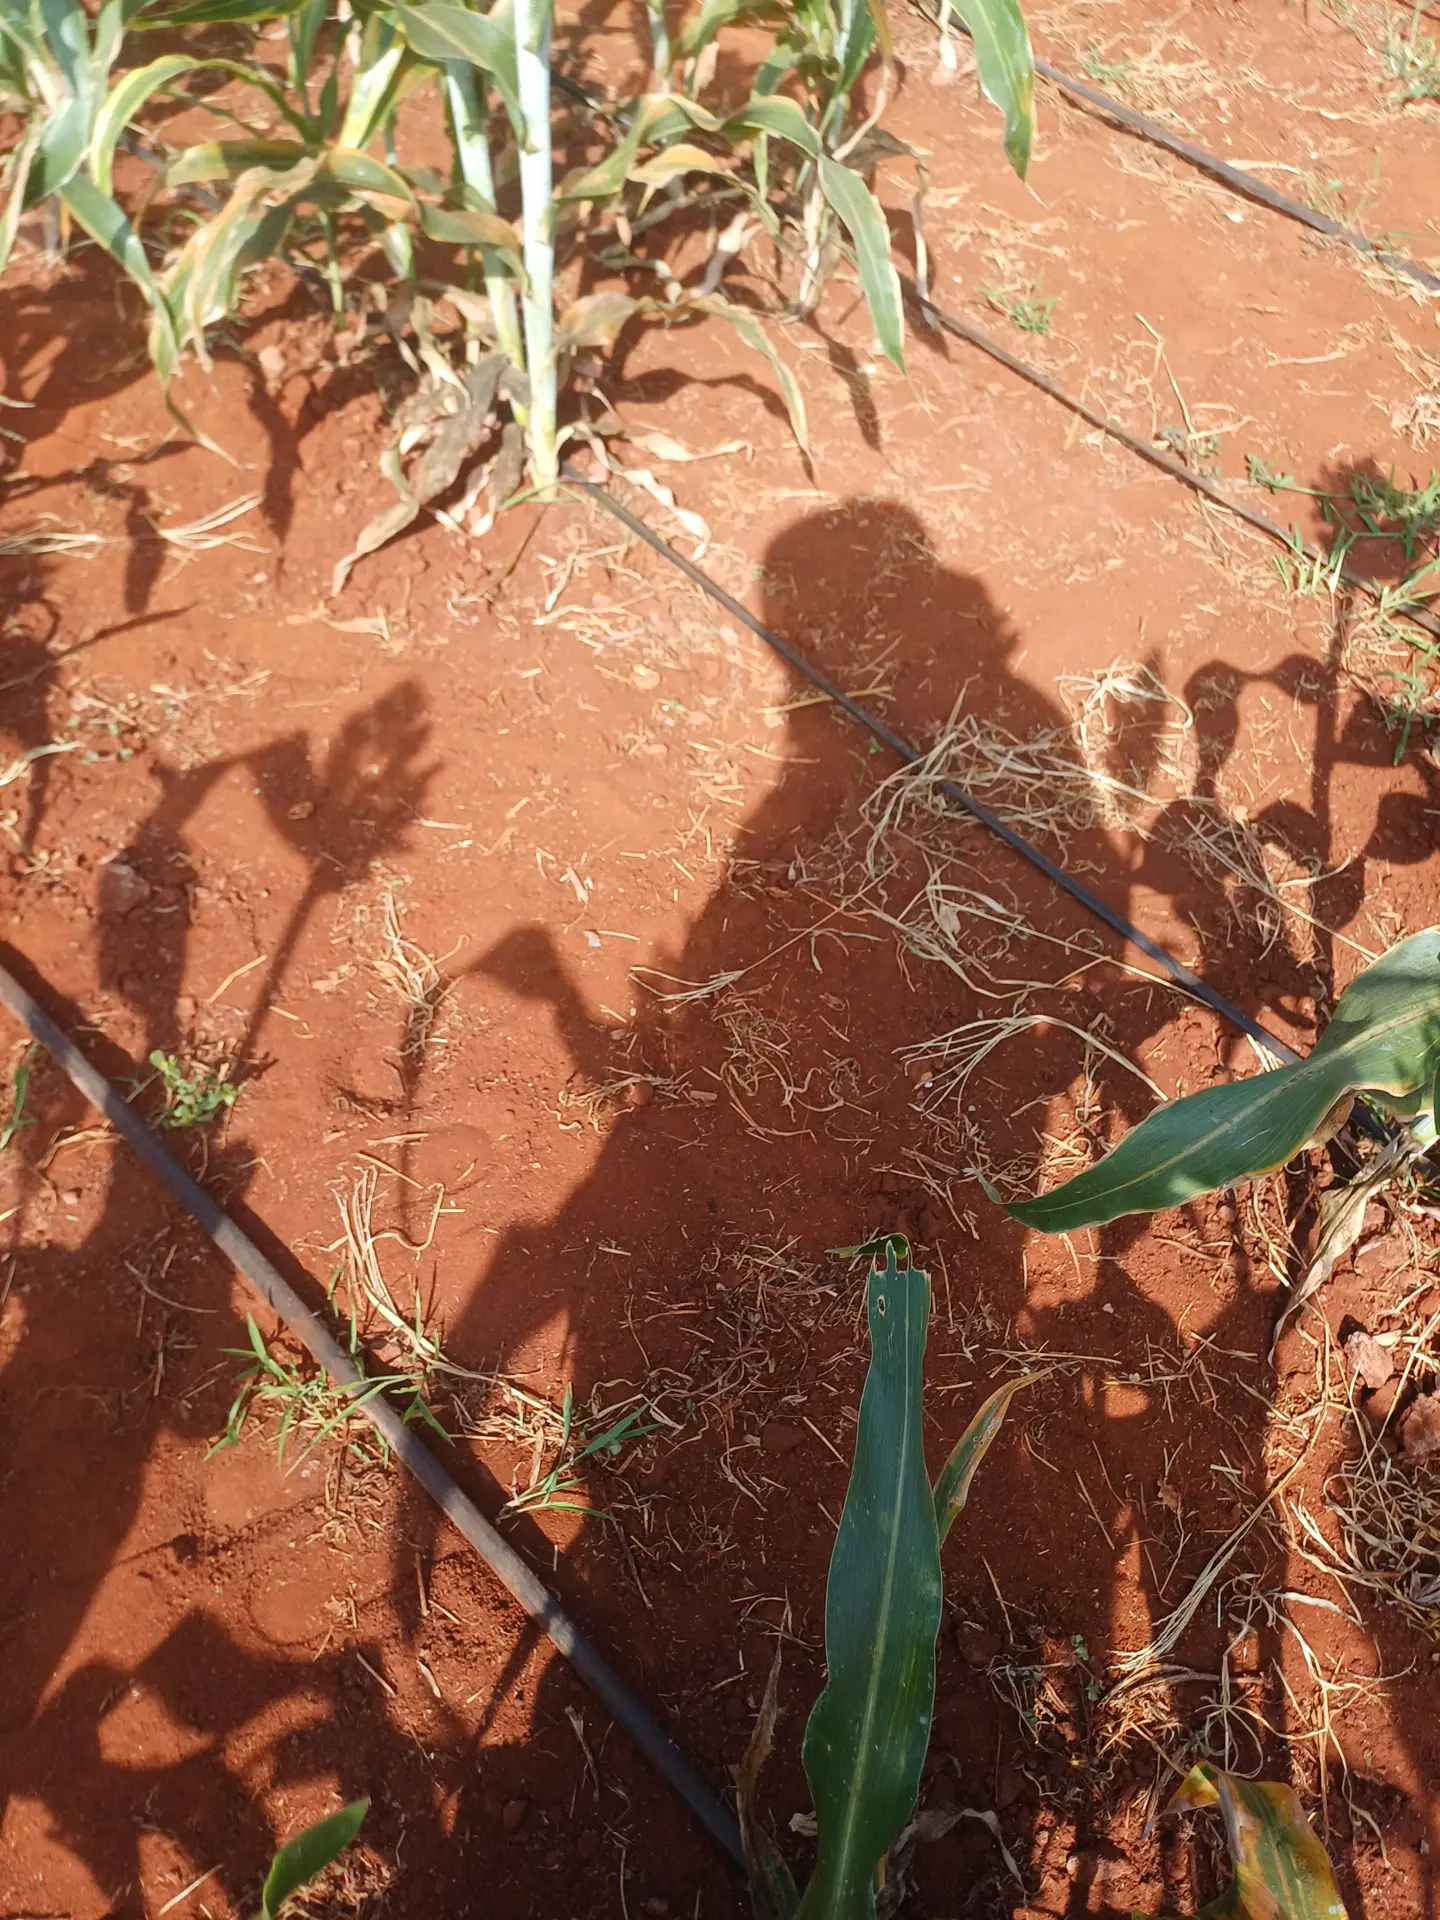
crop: sorghum
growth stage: filling grain
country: Kenya
